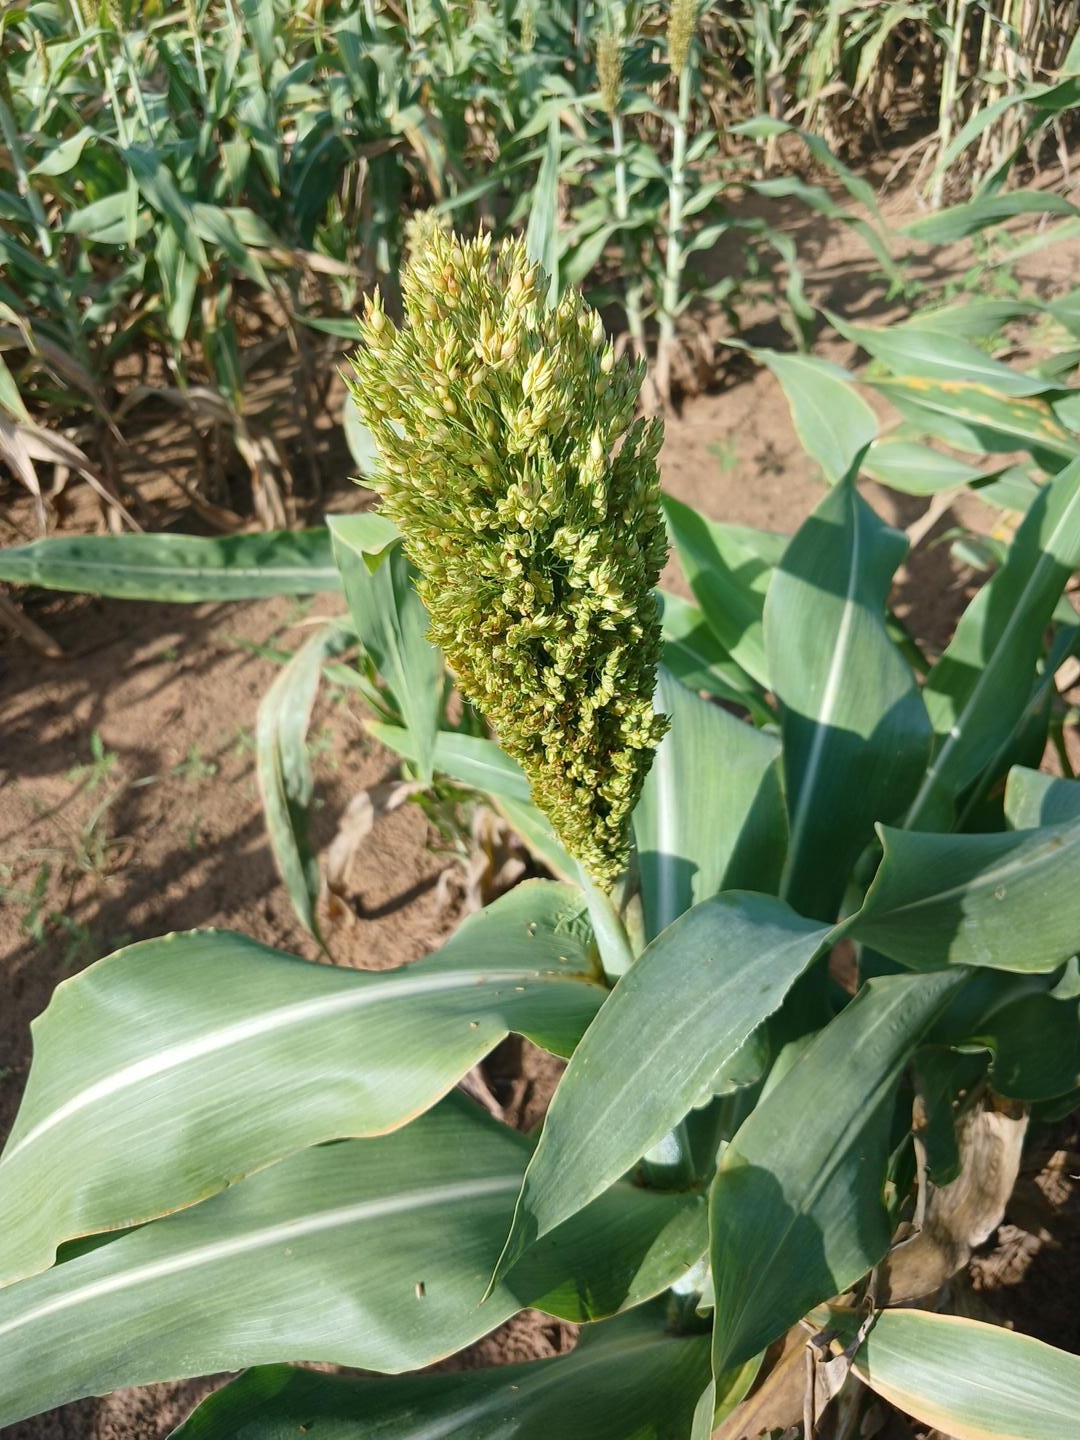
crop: sorghum
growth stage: filling grain
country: Senegal
